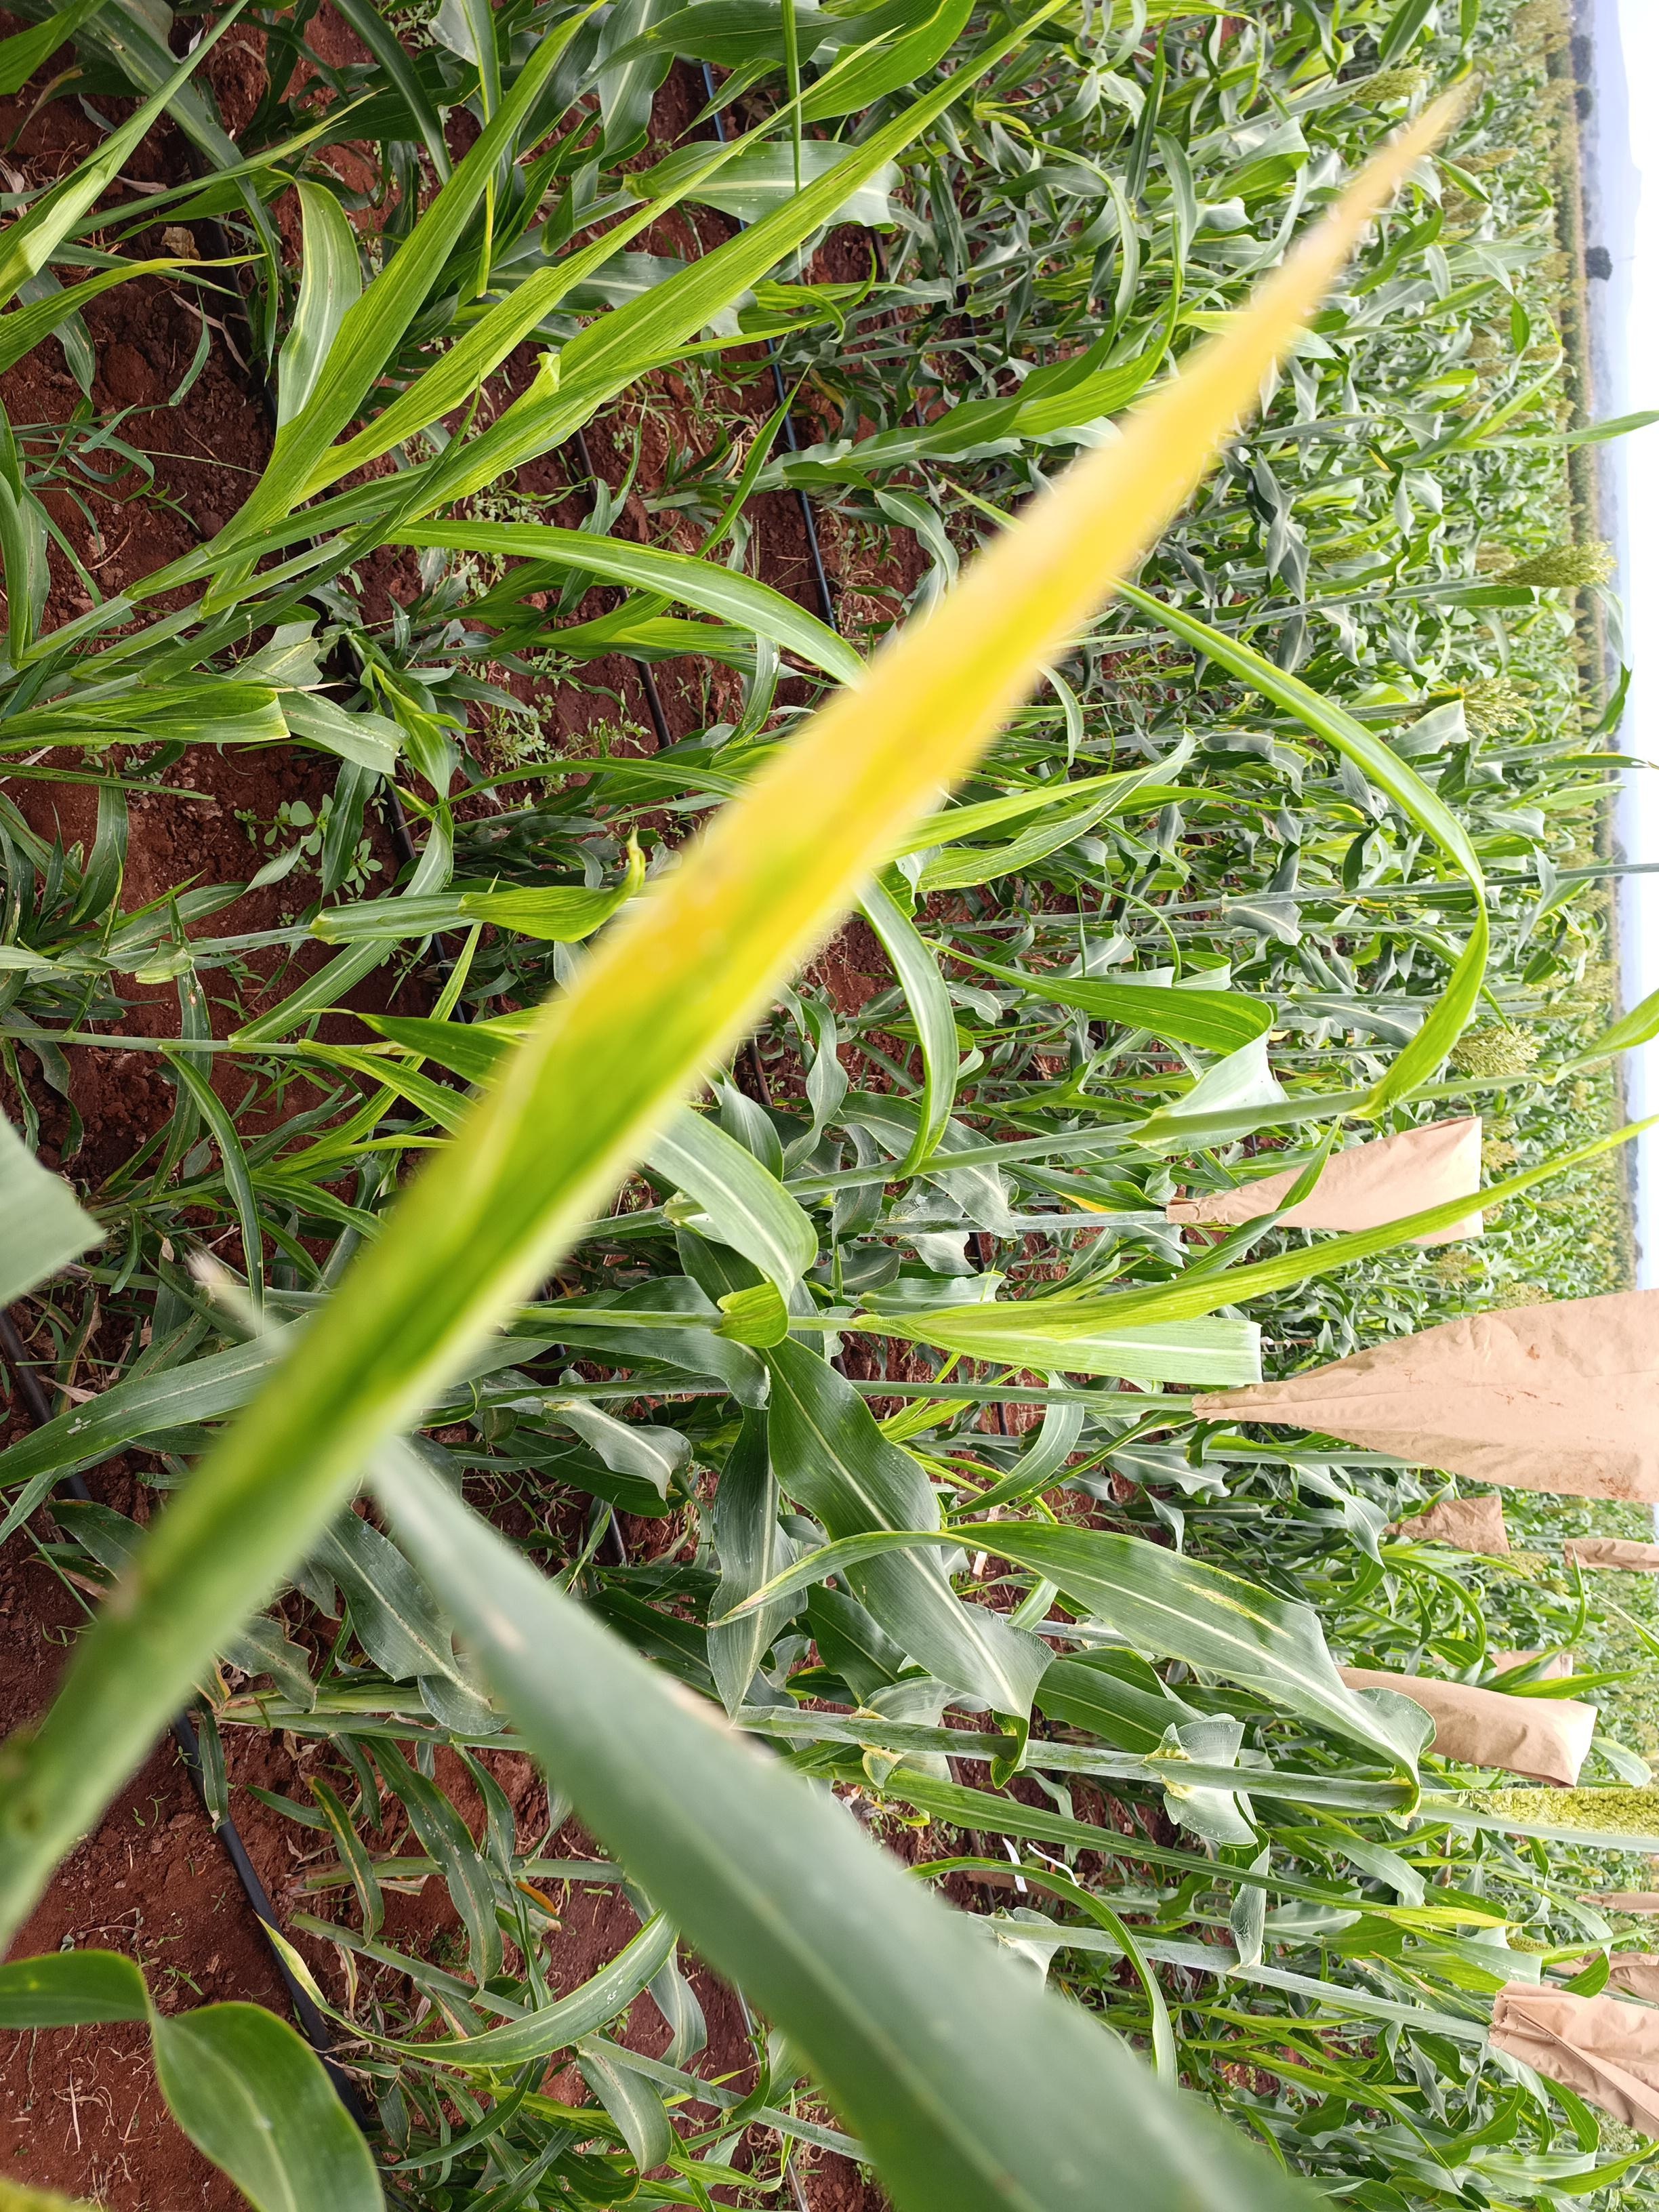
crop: sorghum
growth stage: heading tuber
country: Kenya
